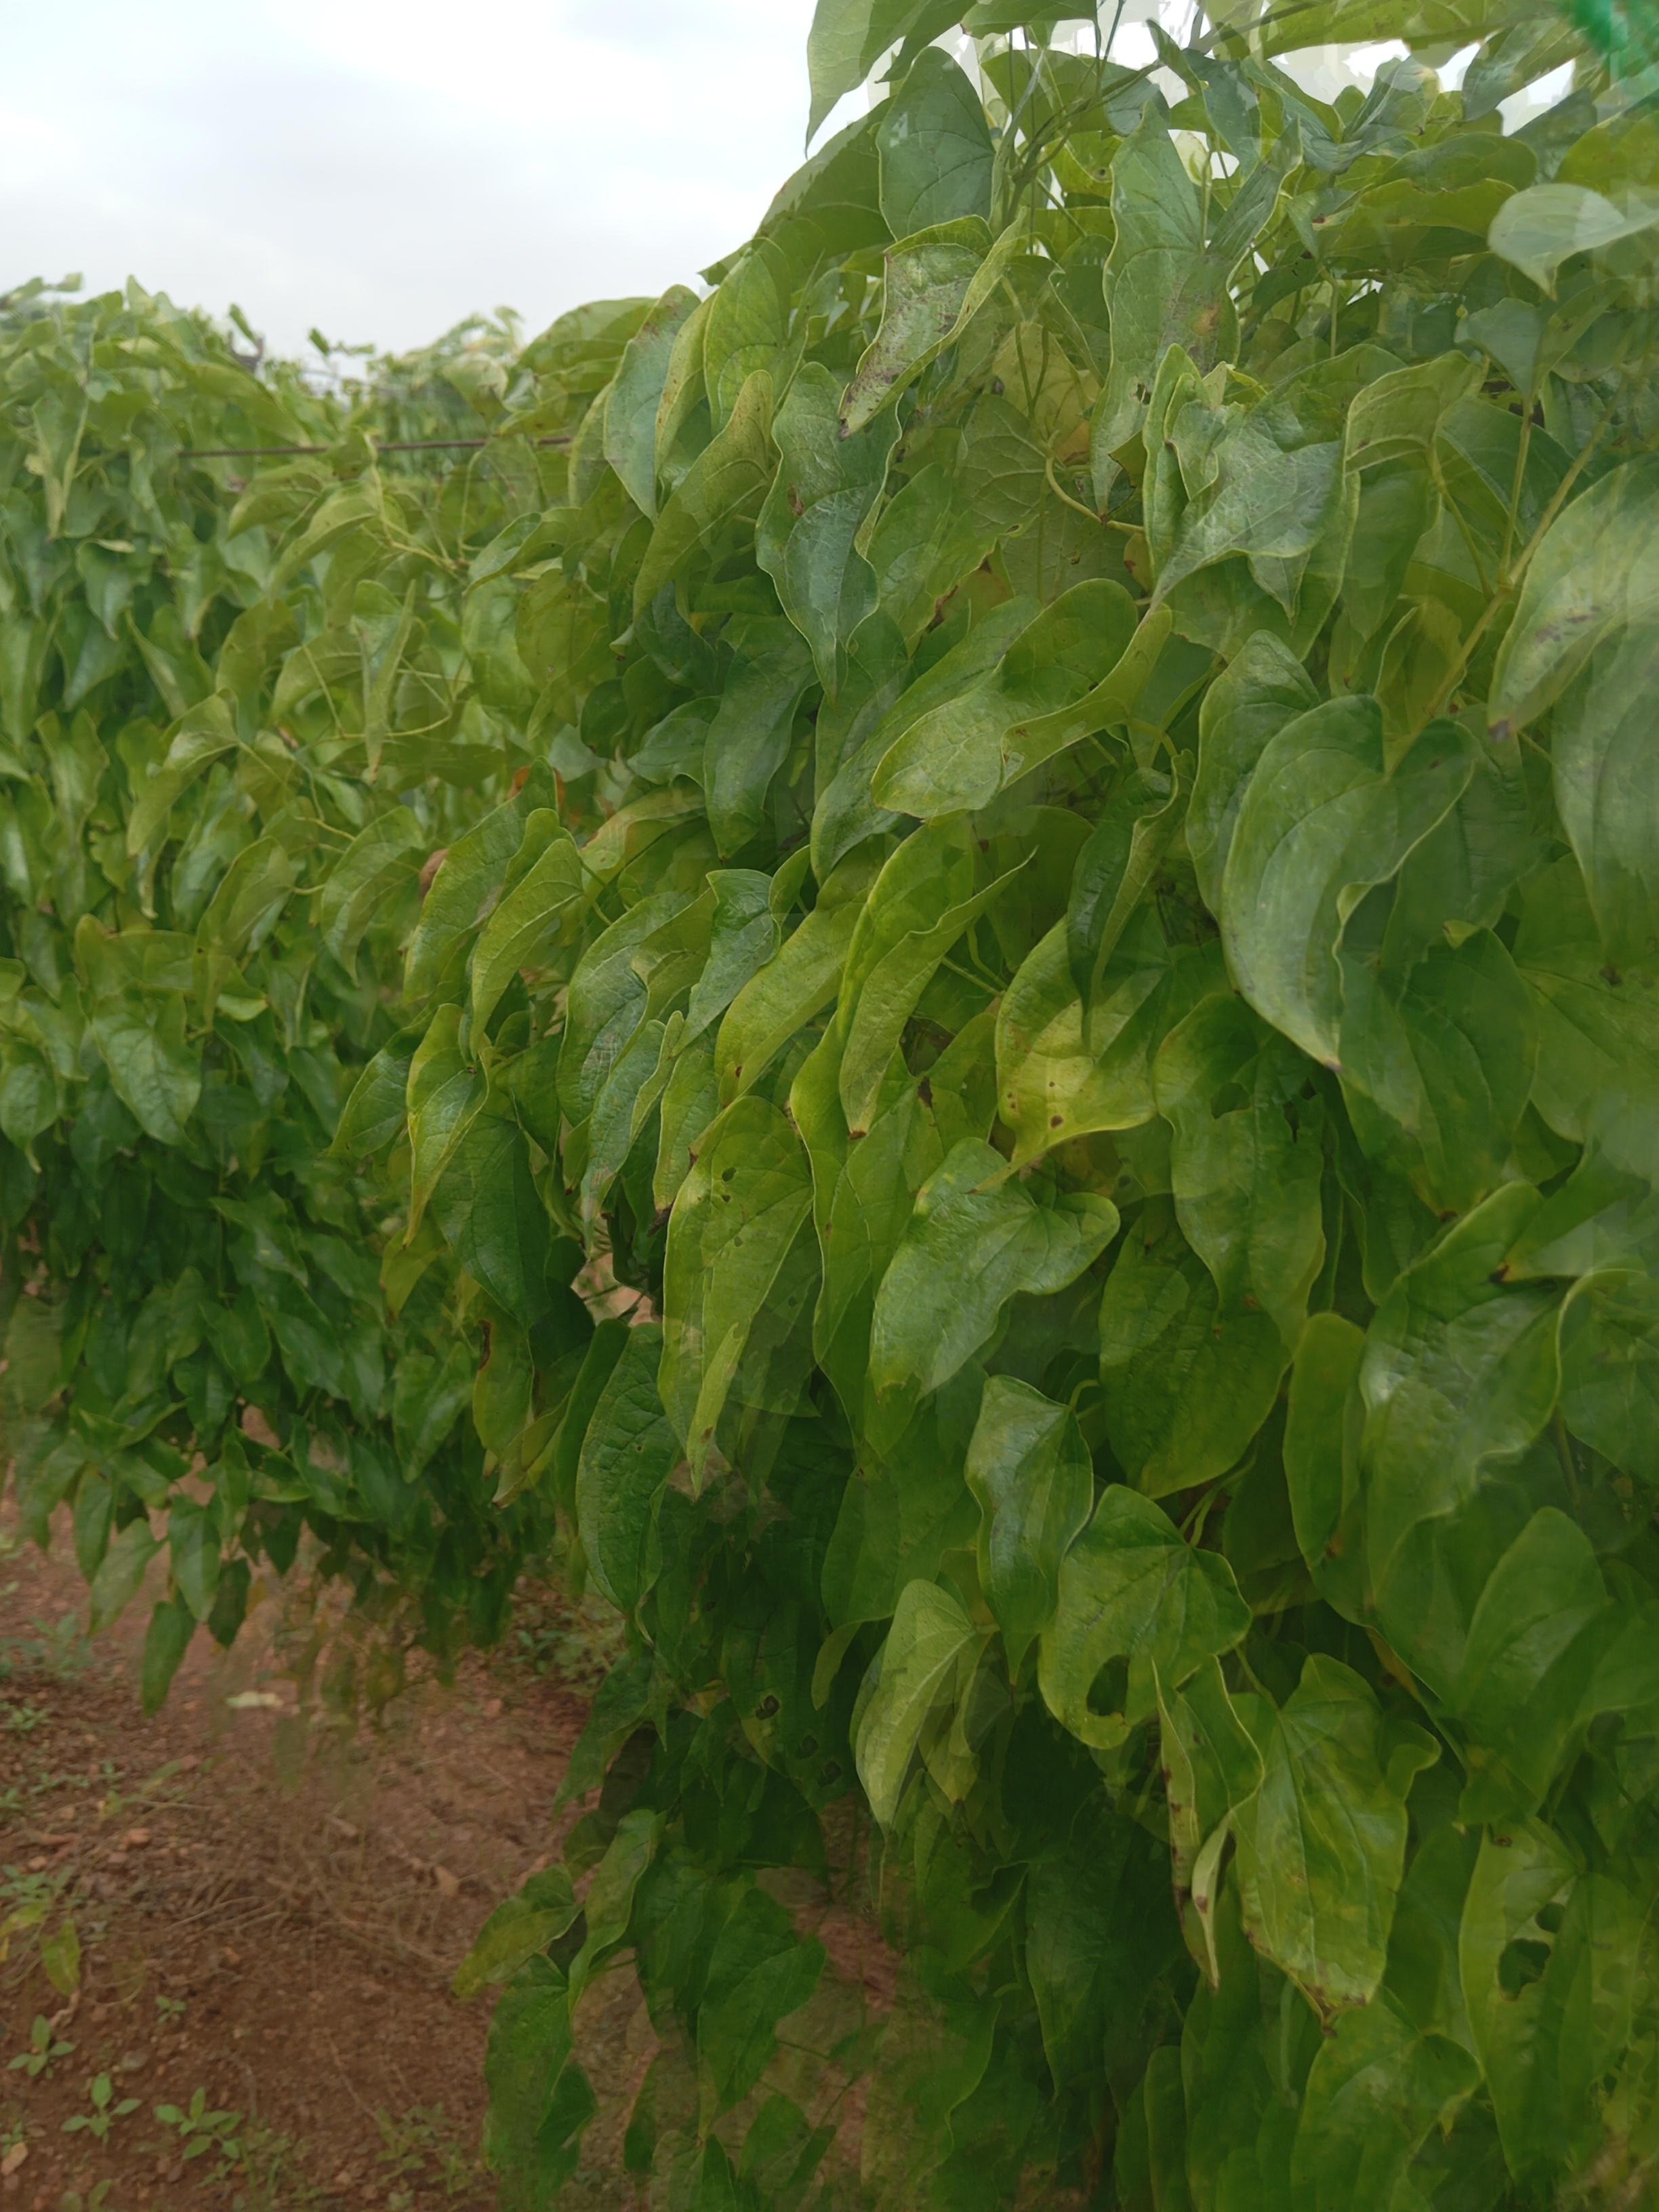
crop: yam
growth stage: maturity
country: Nigeria
